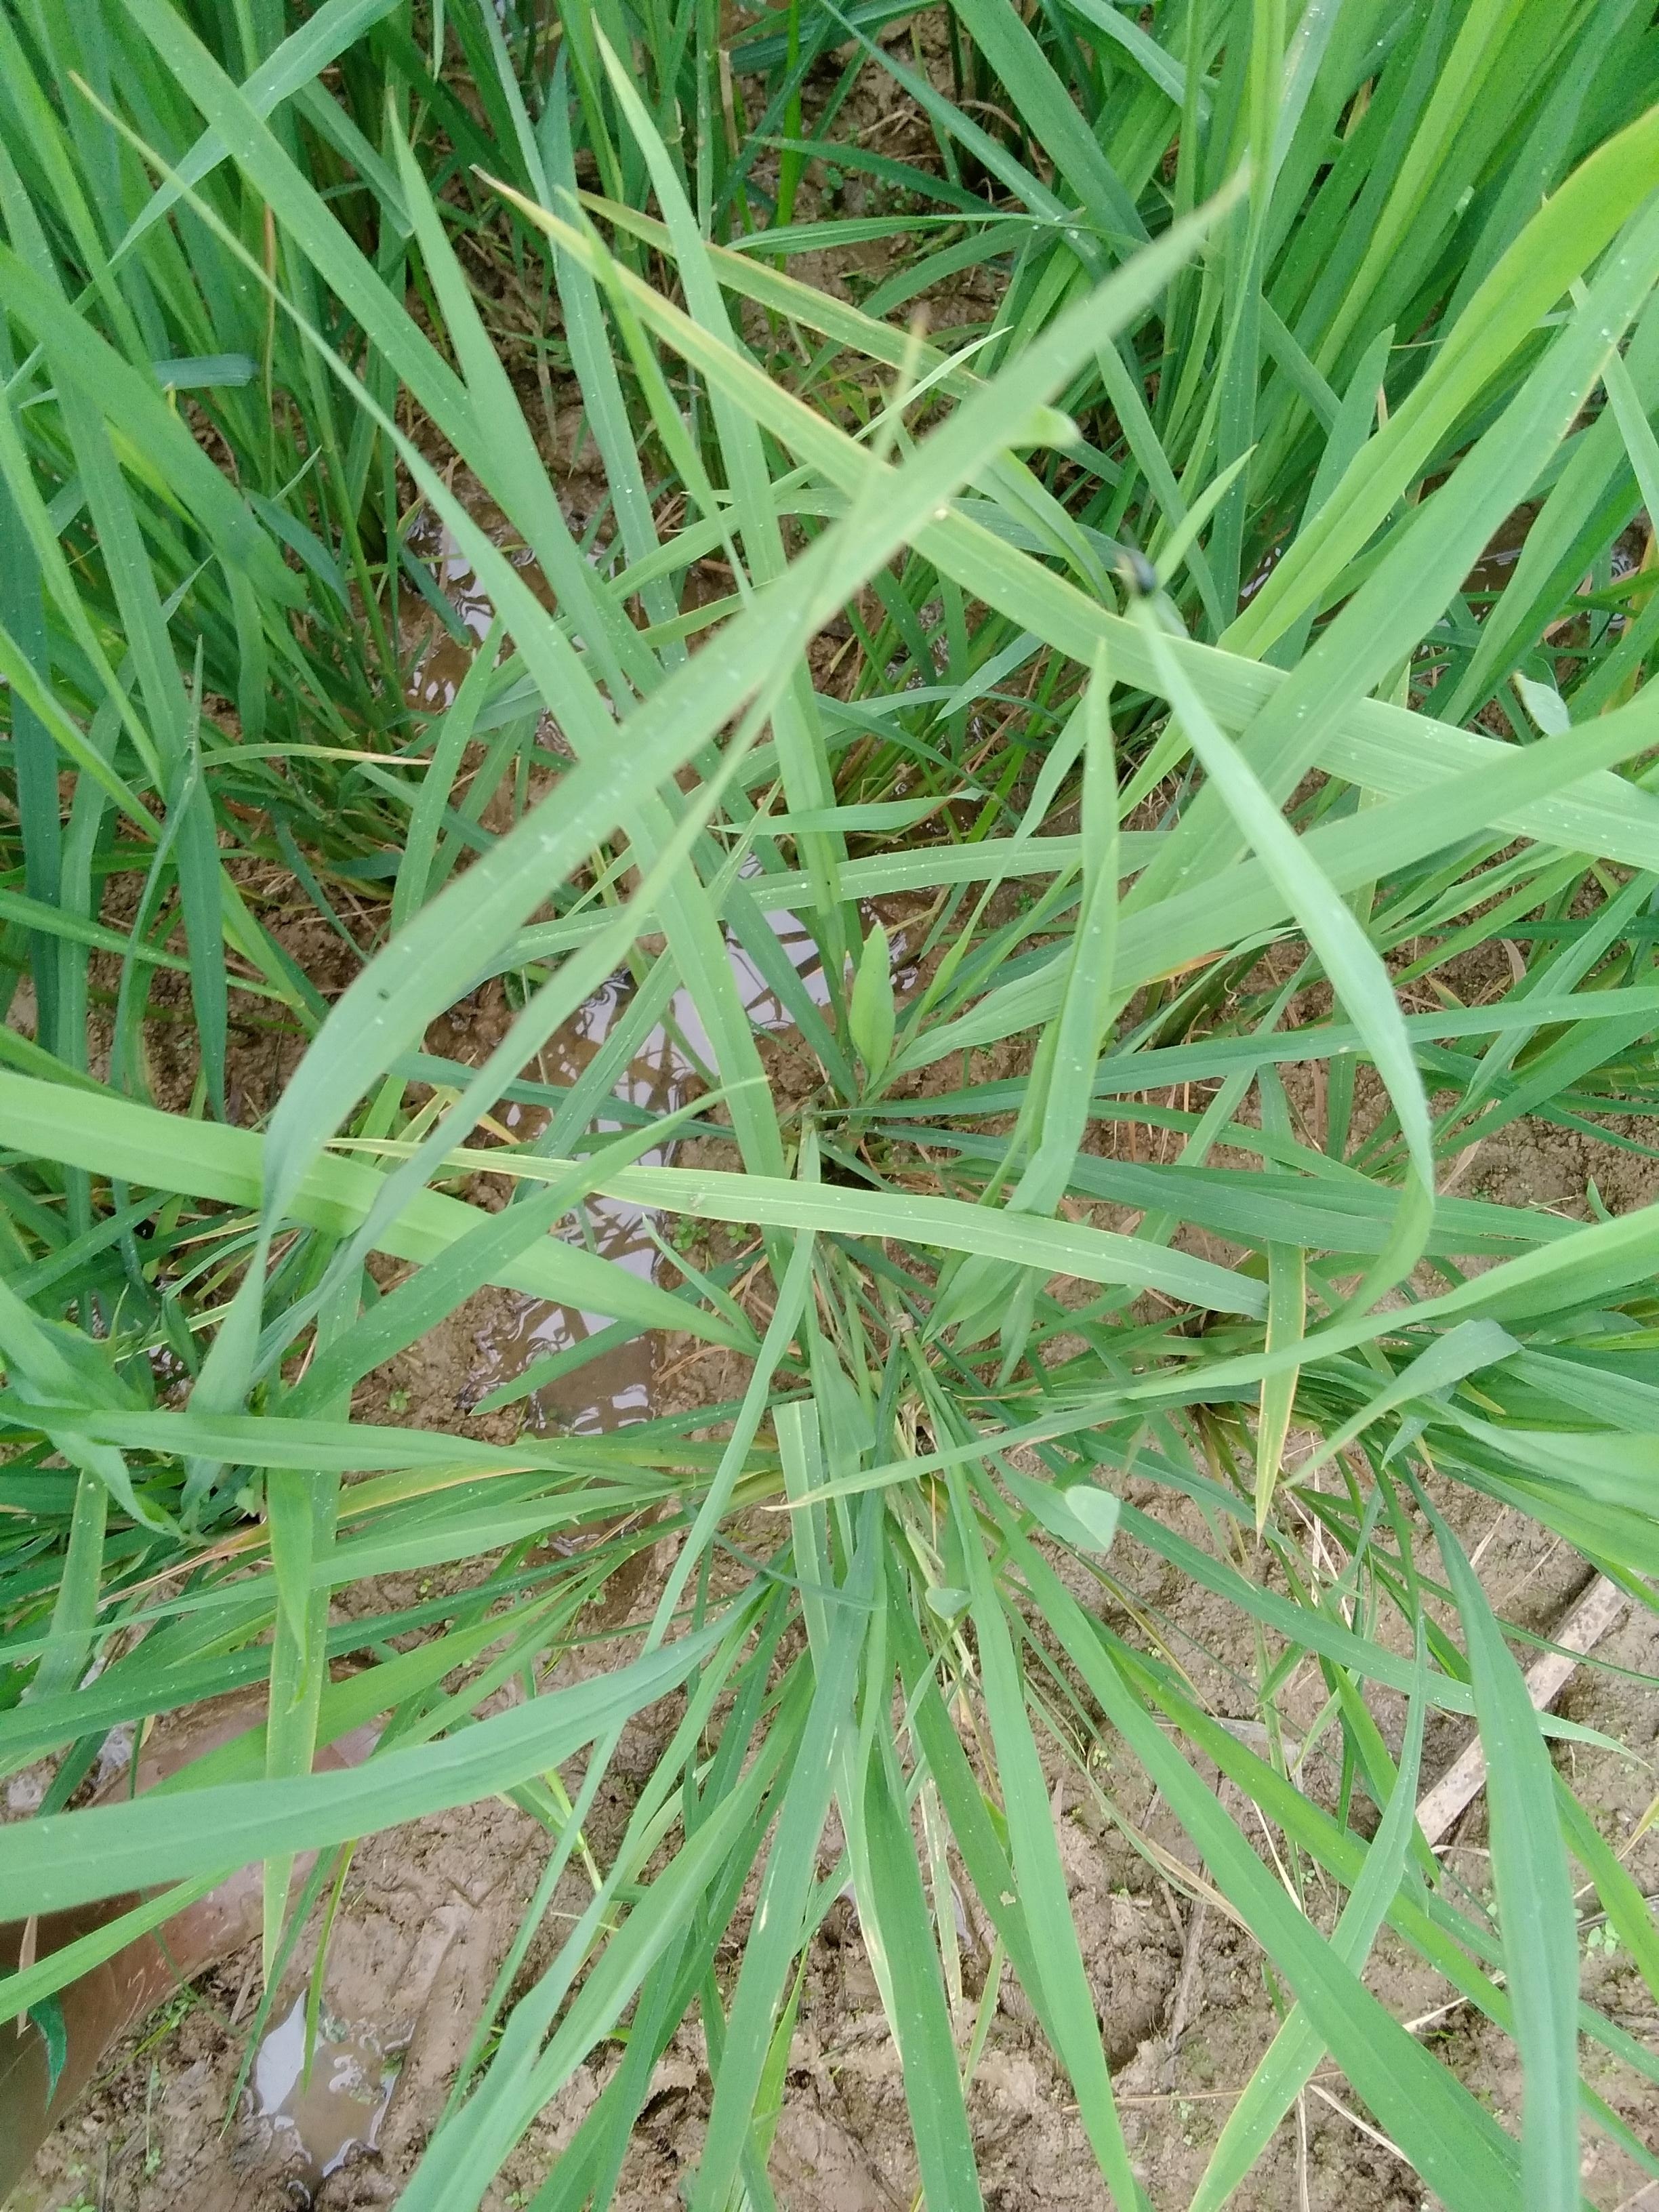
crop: rice
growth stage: vegetative
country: Nigeria
